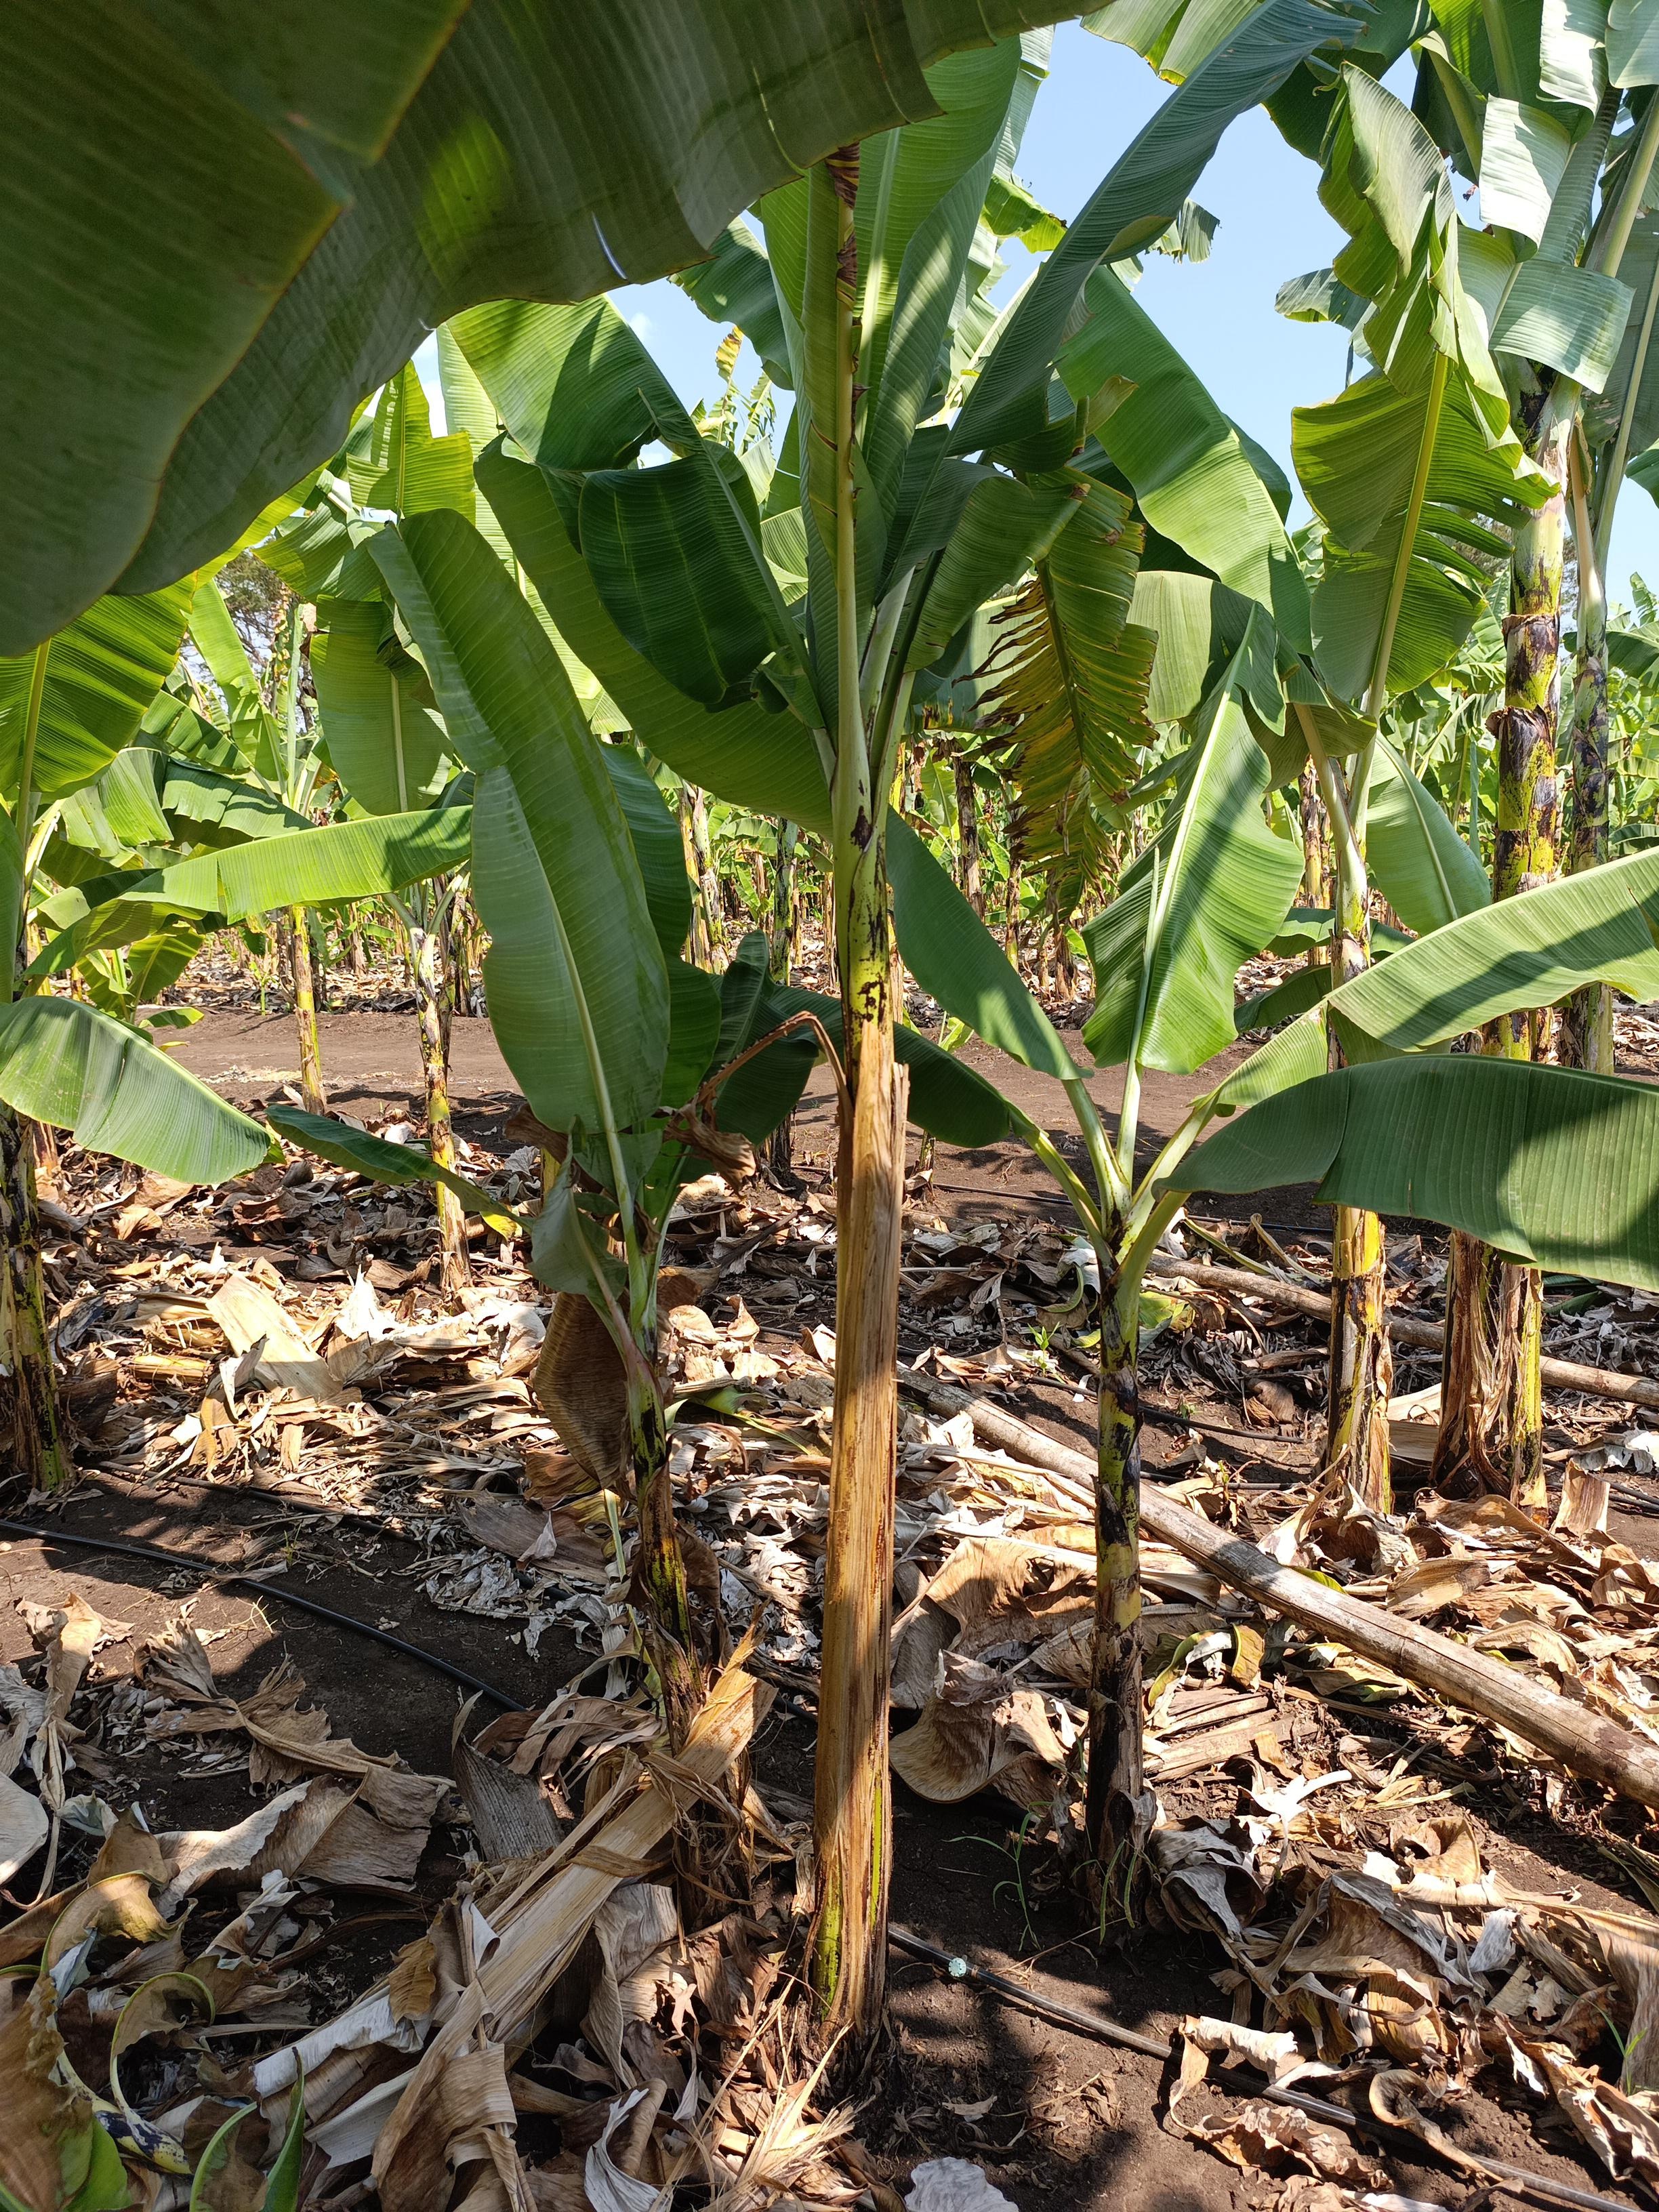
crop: banana
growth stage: vegetative
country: Tanzania
